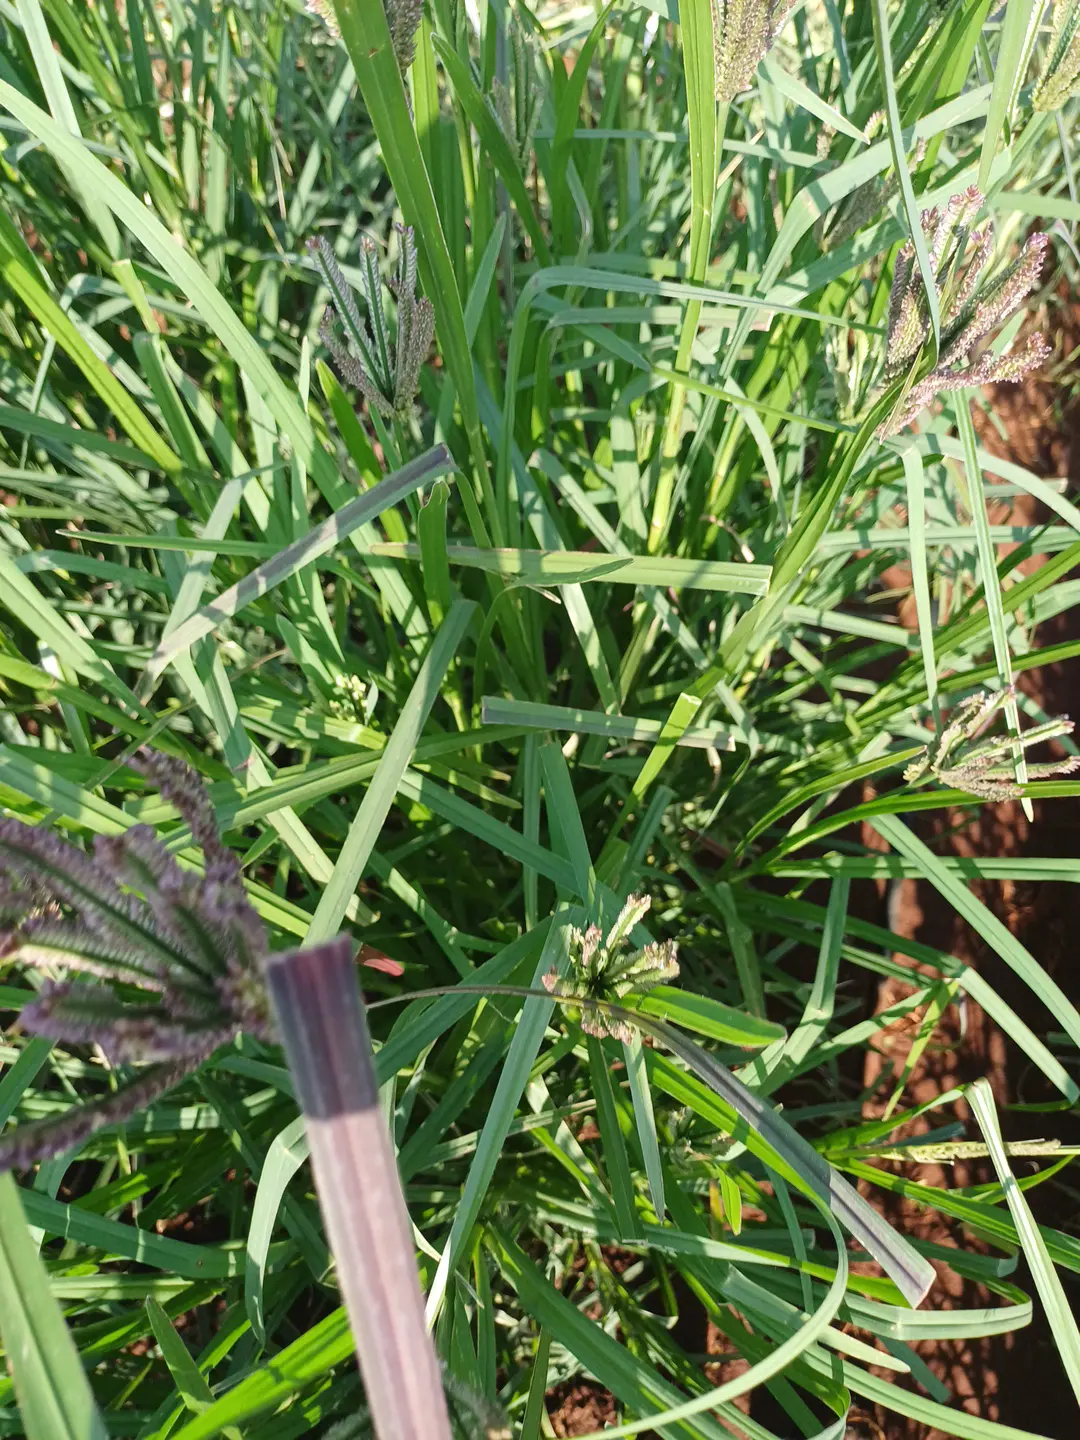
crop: finger millet
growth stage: filling grain
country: Kenya
